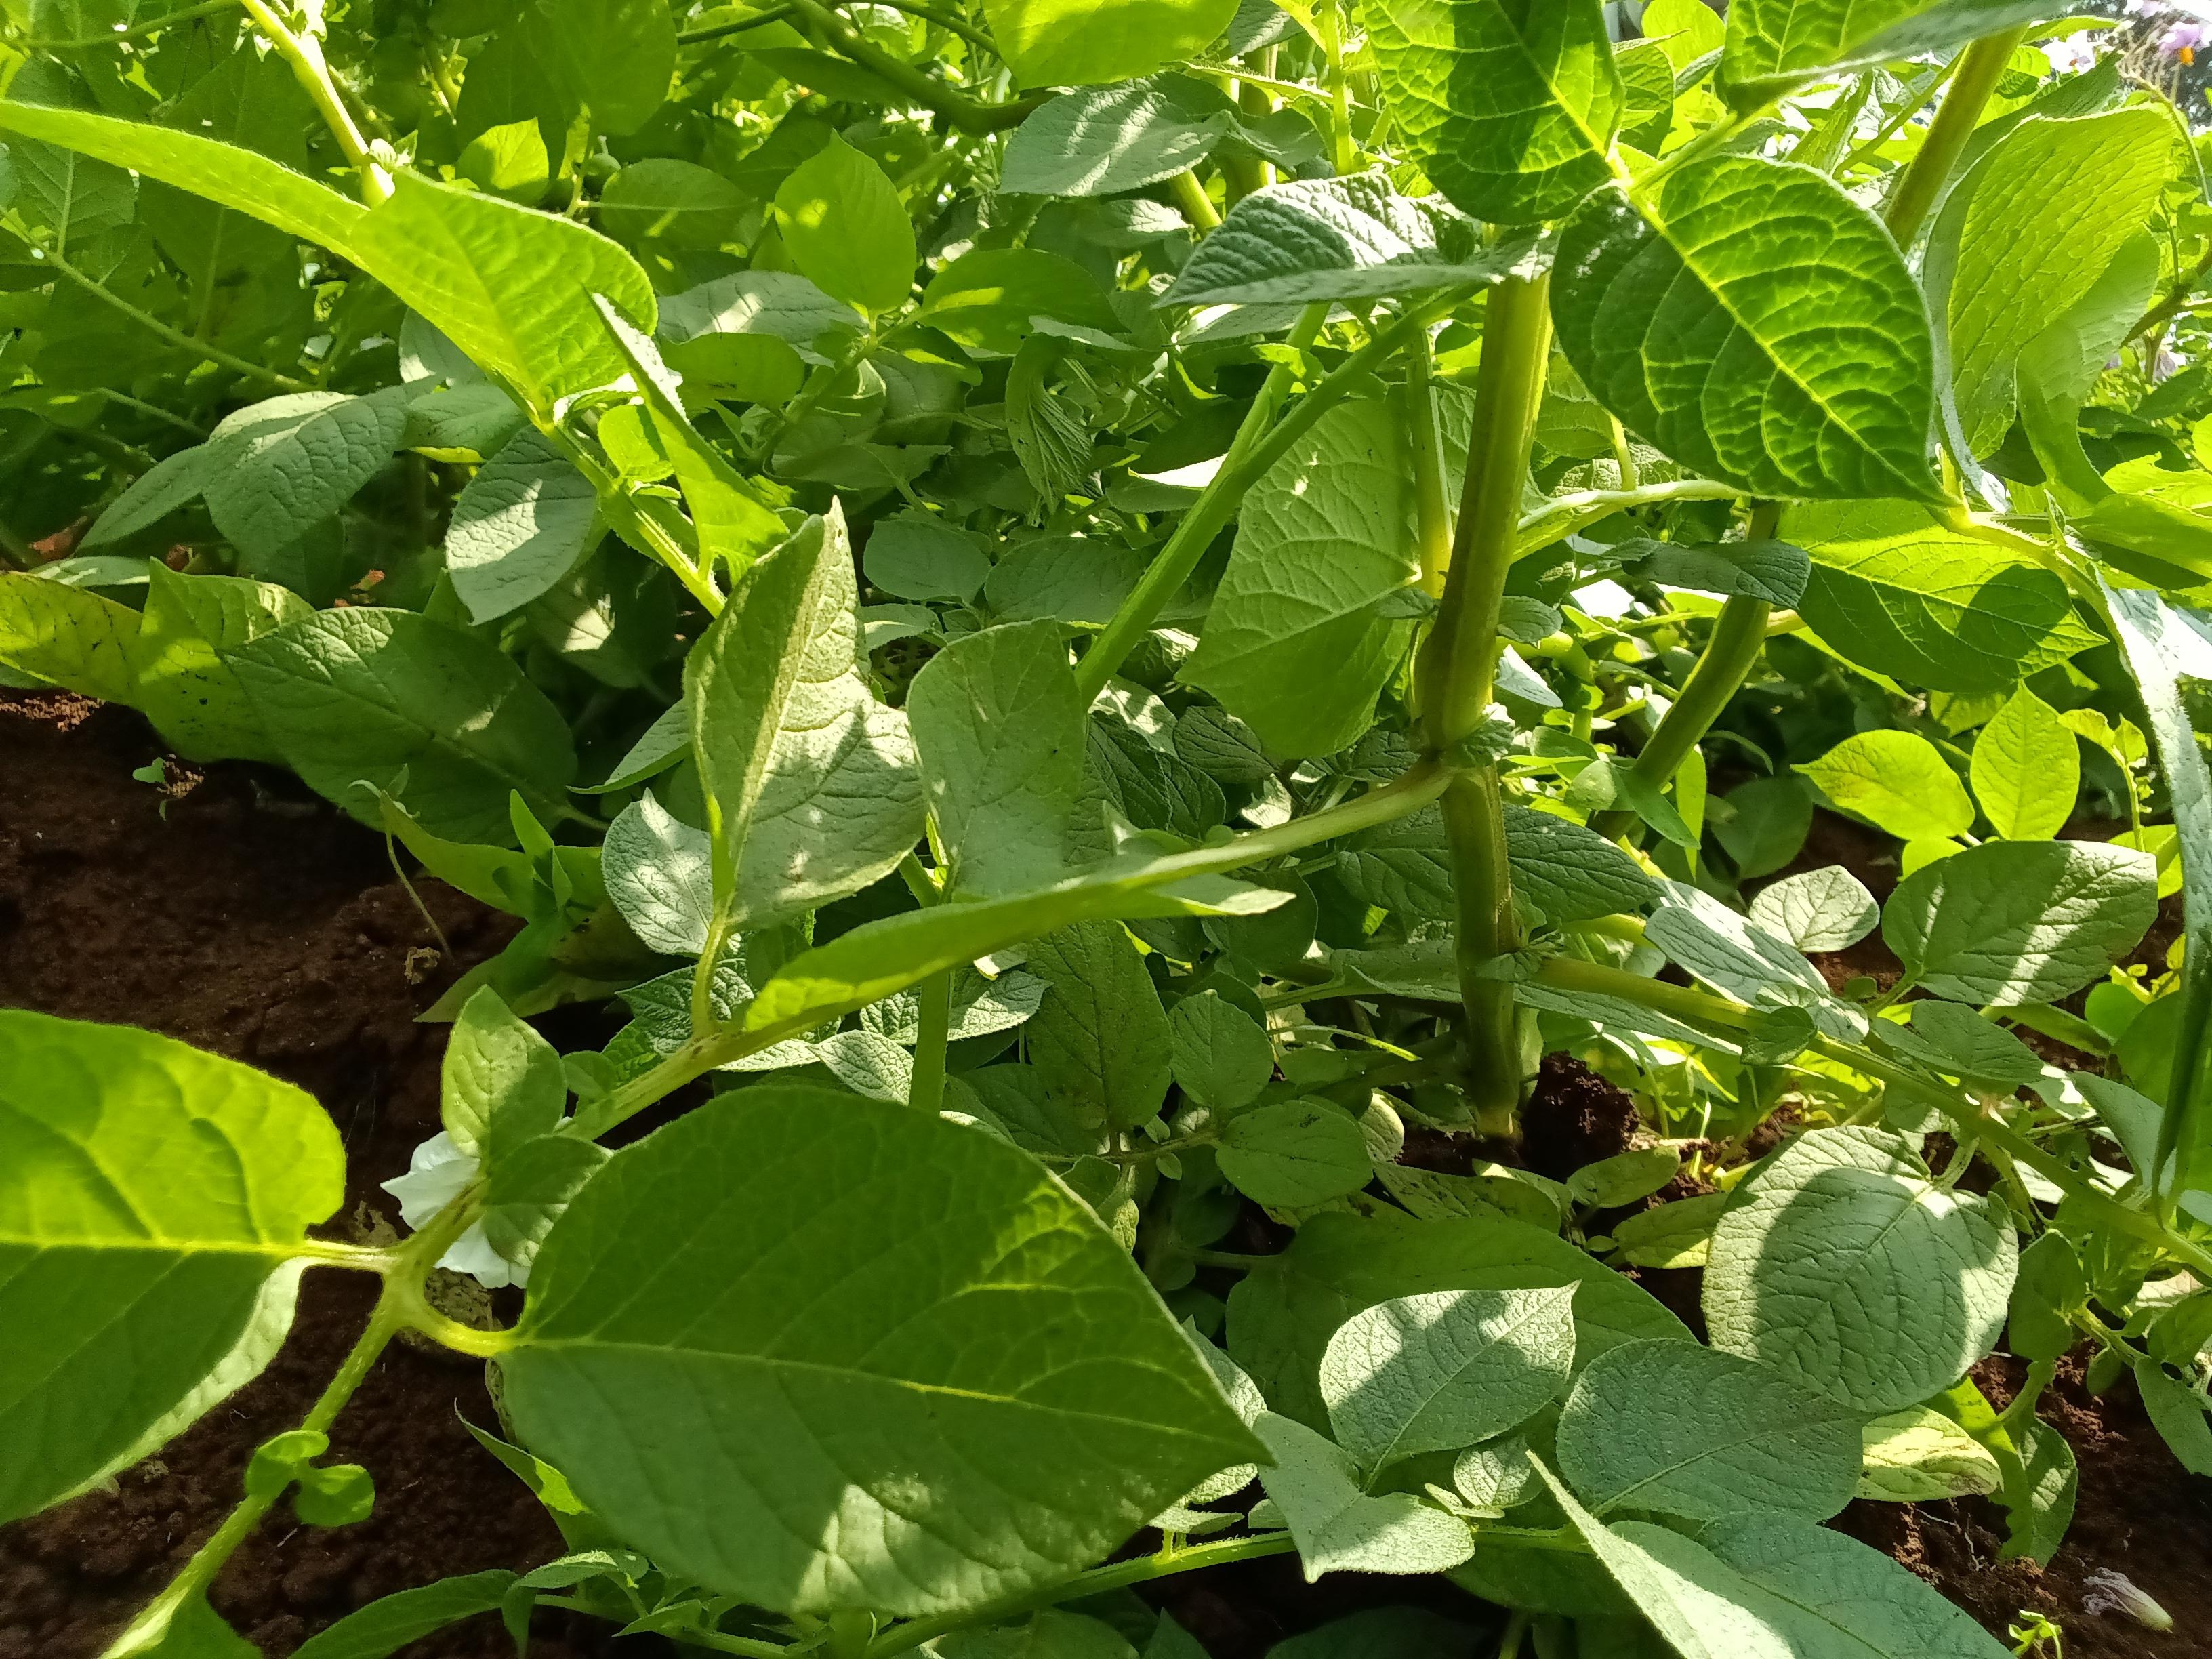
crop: potato
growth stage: maturity
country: Kenya
